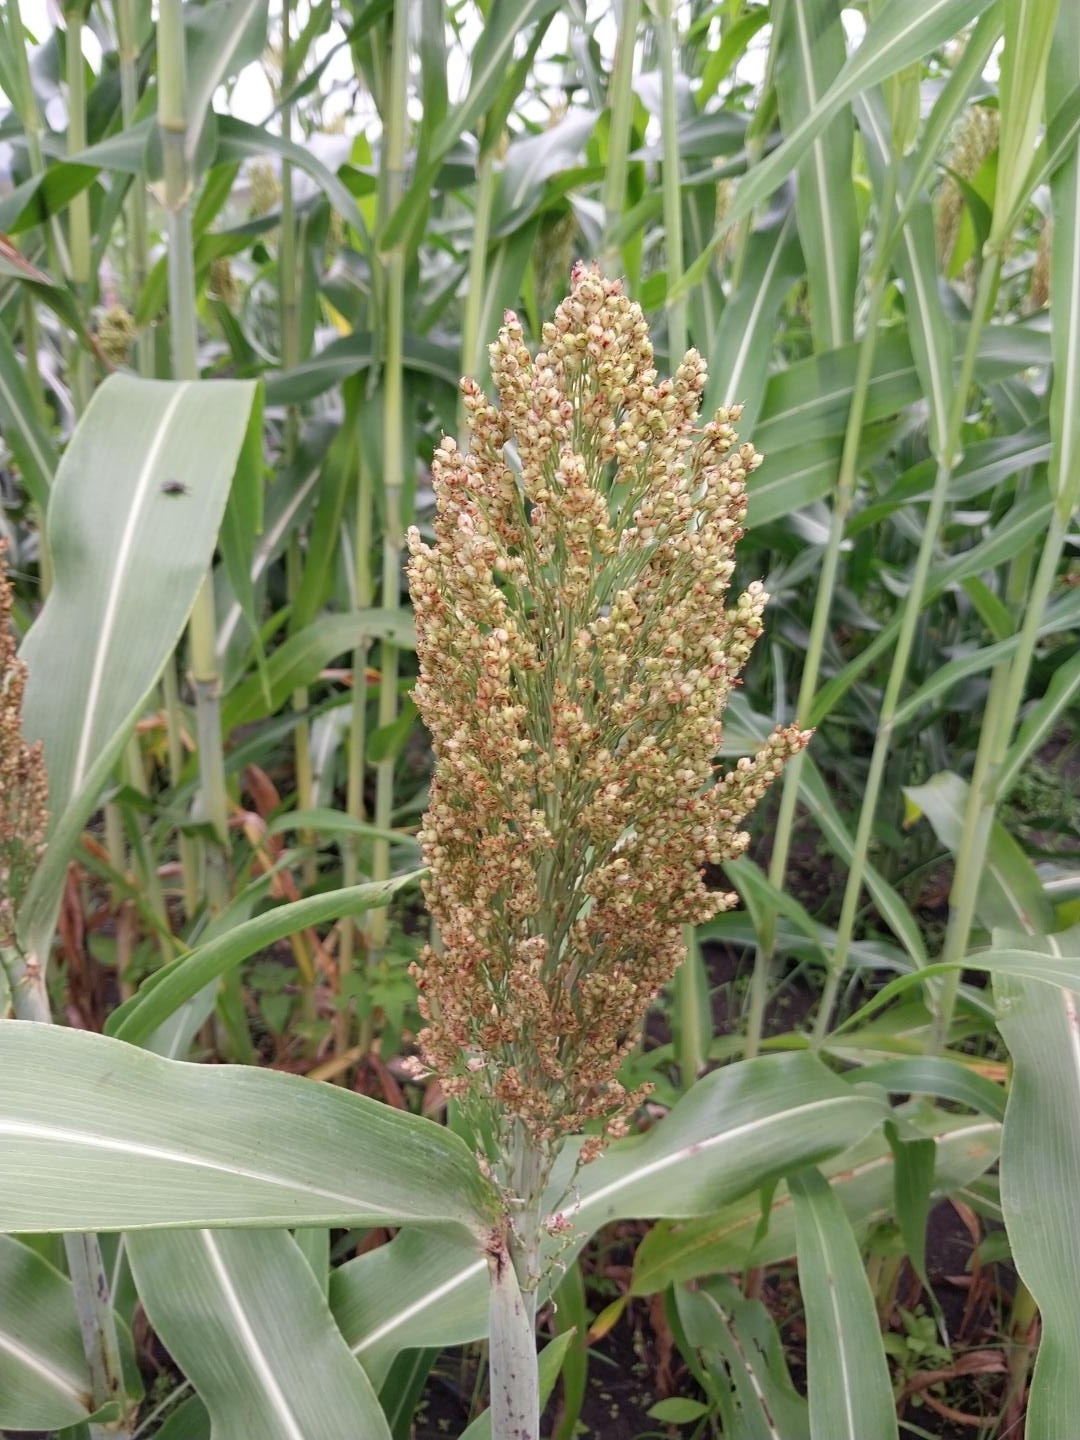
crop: sorghum
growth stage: heading tuber
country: Tanzania
